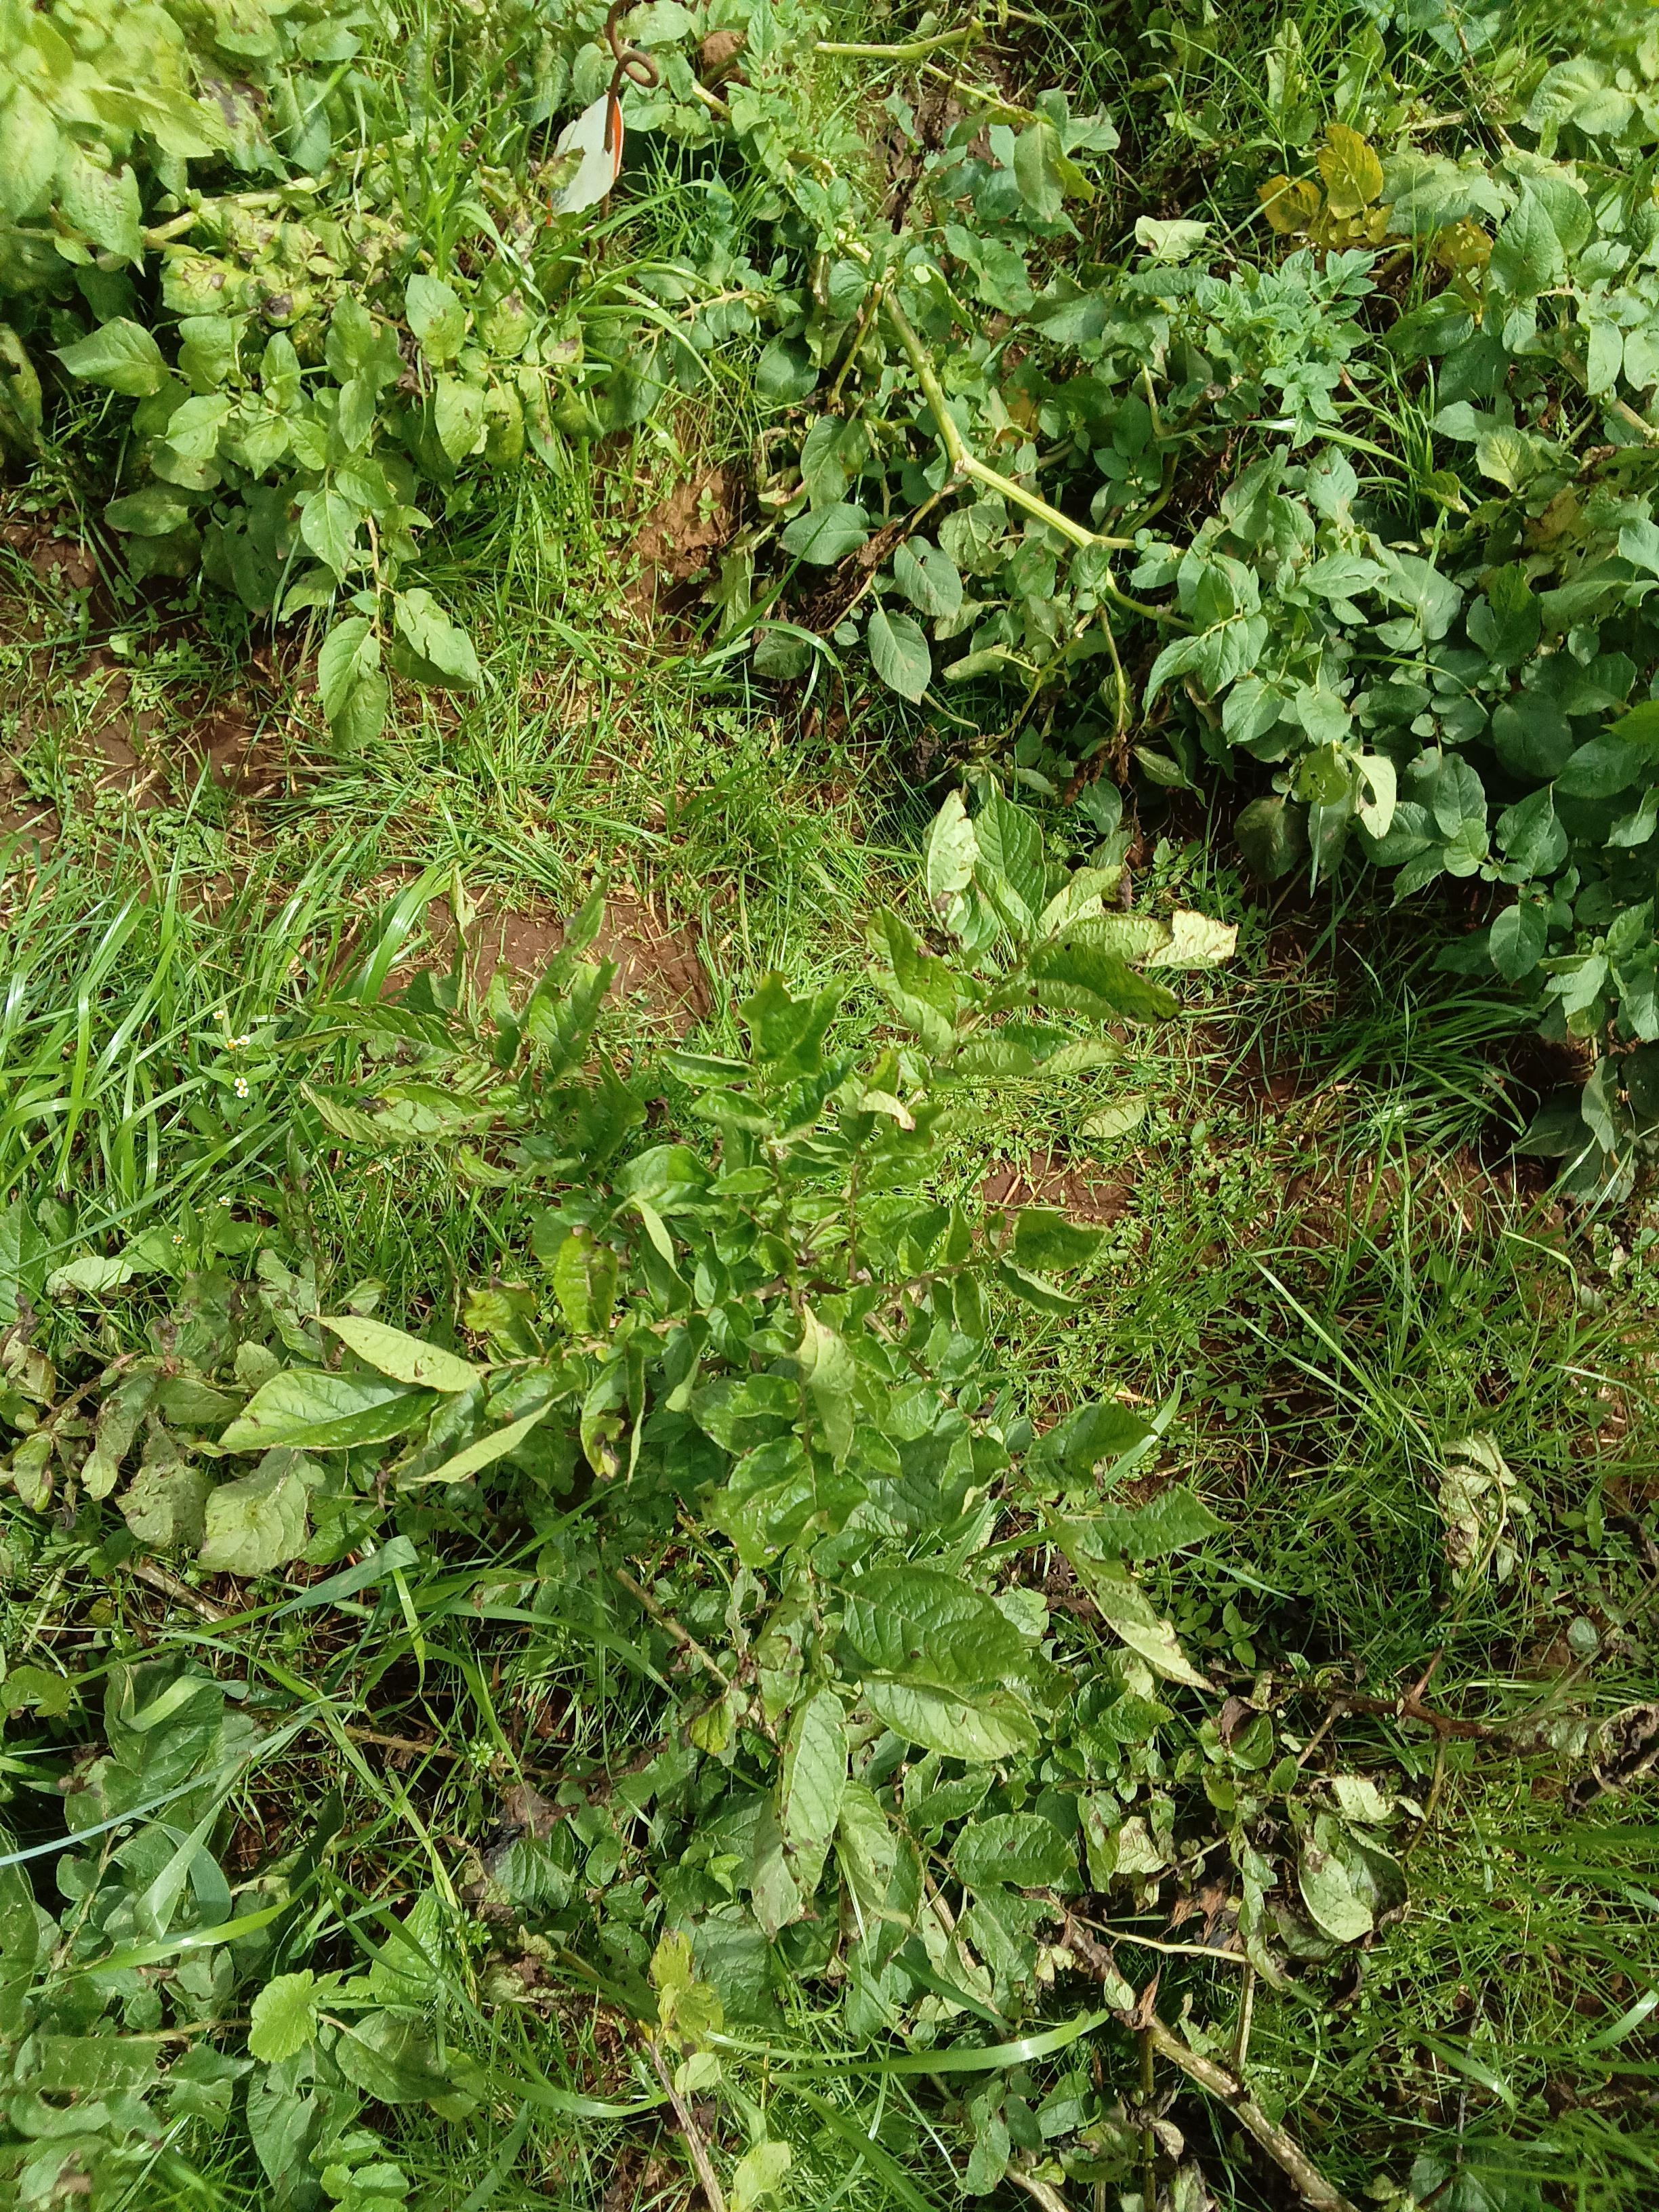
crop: potato
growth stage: harvest maturity
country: Kenya
